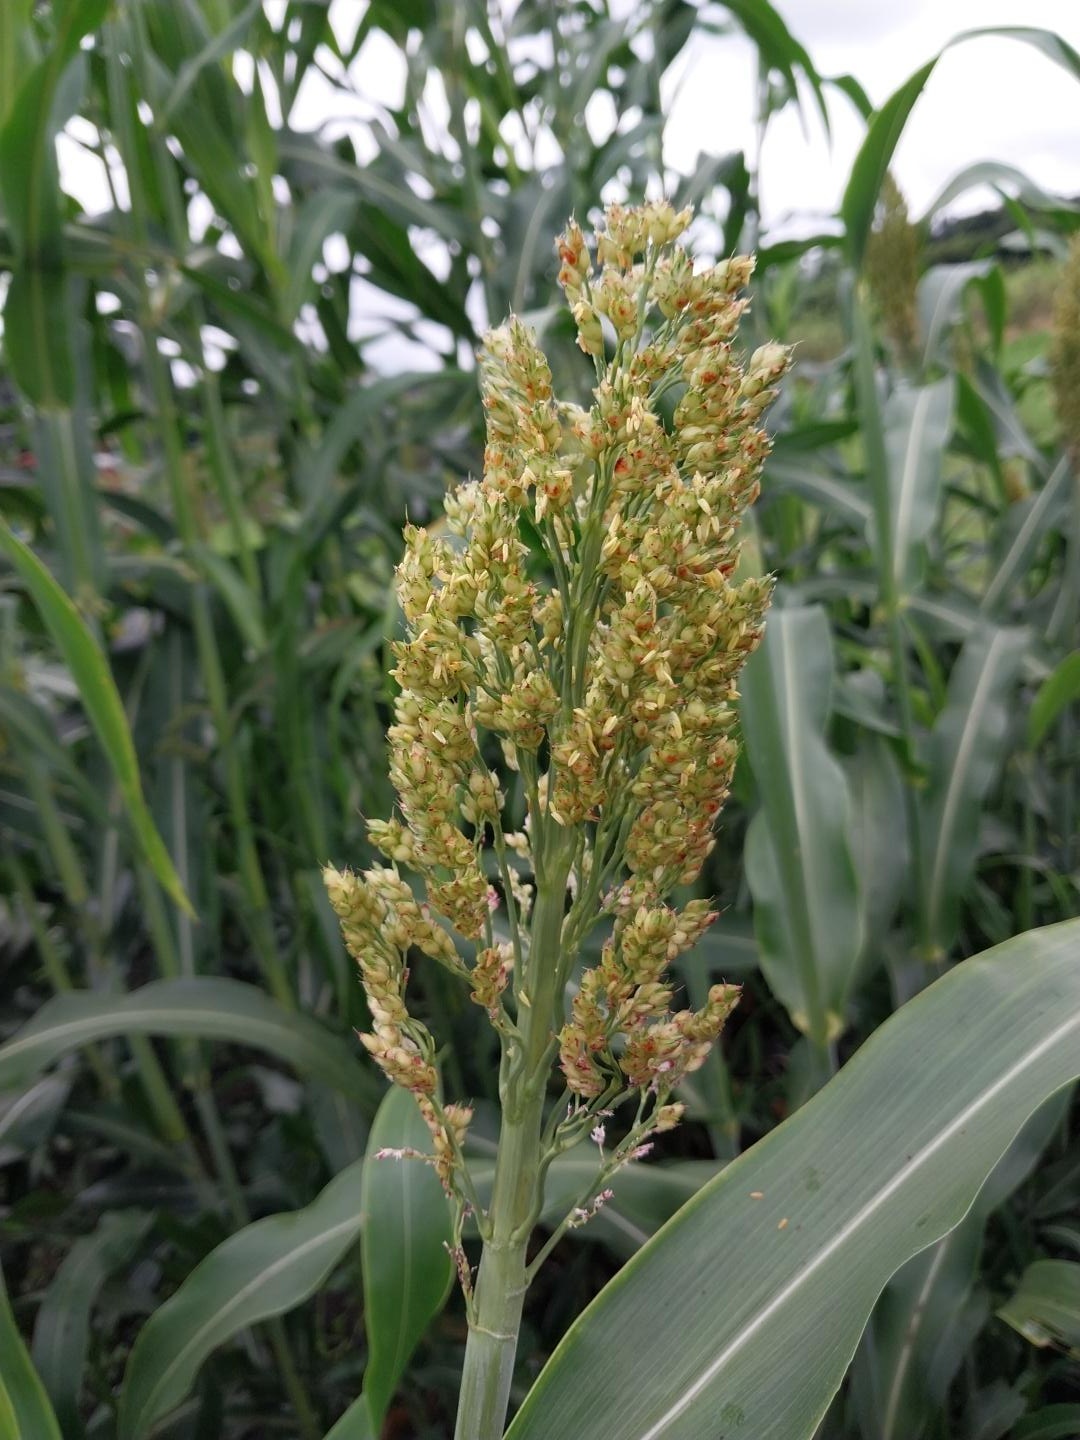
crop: sorghum
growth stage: heading tuber
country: Tanzania
